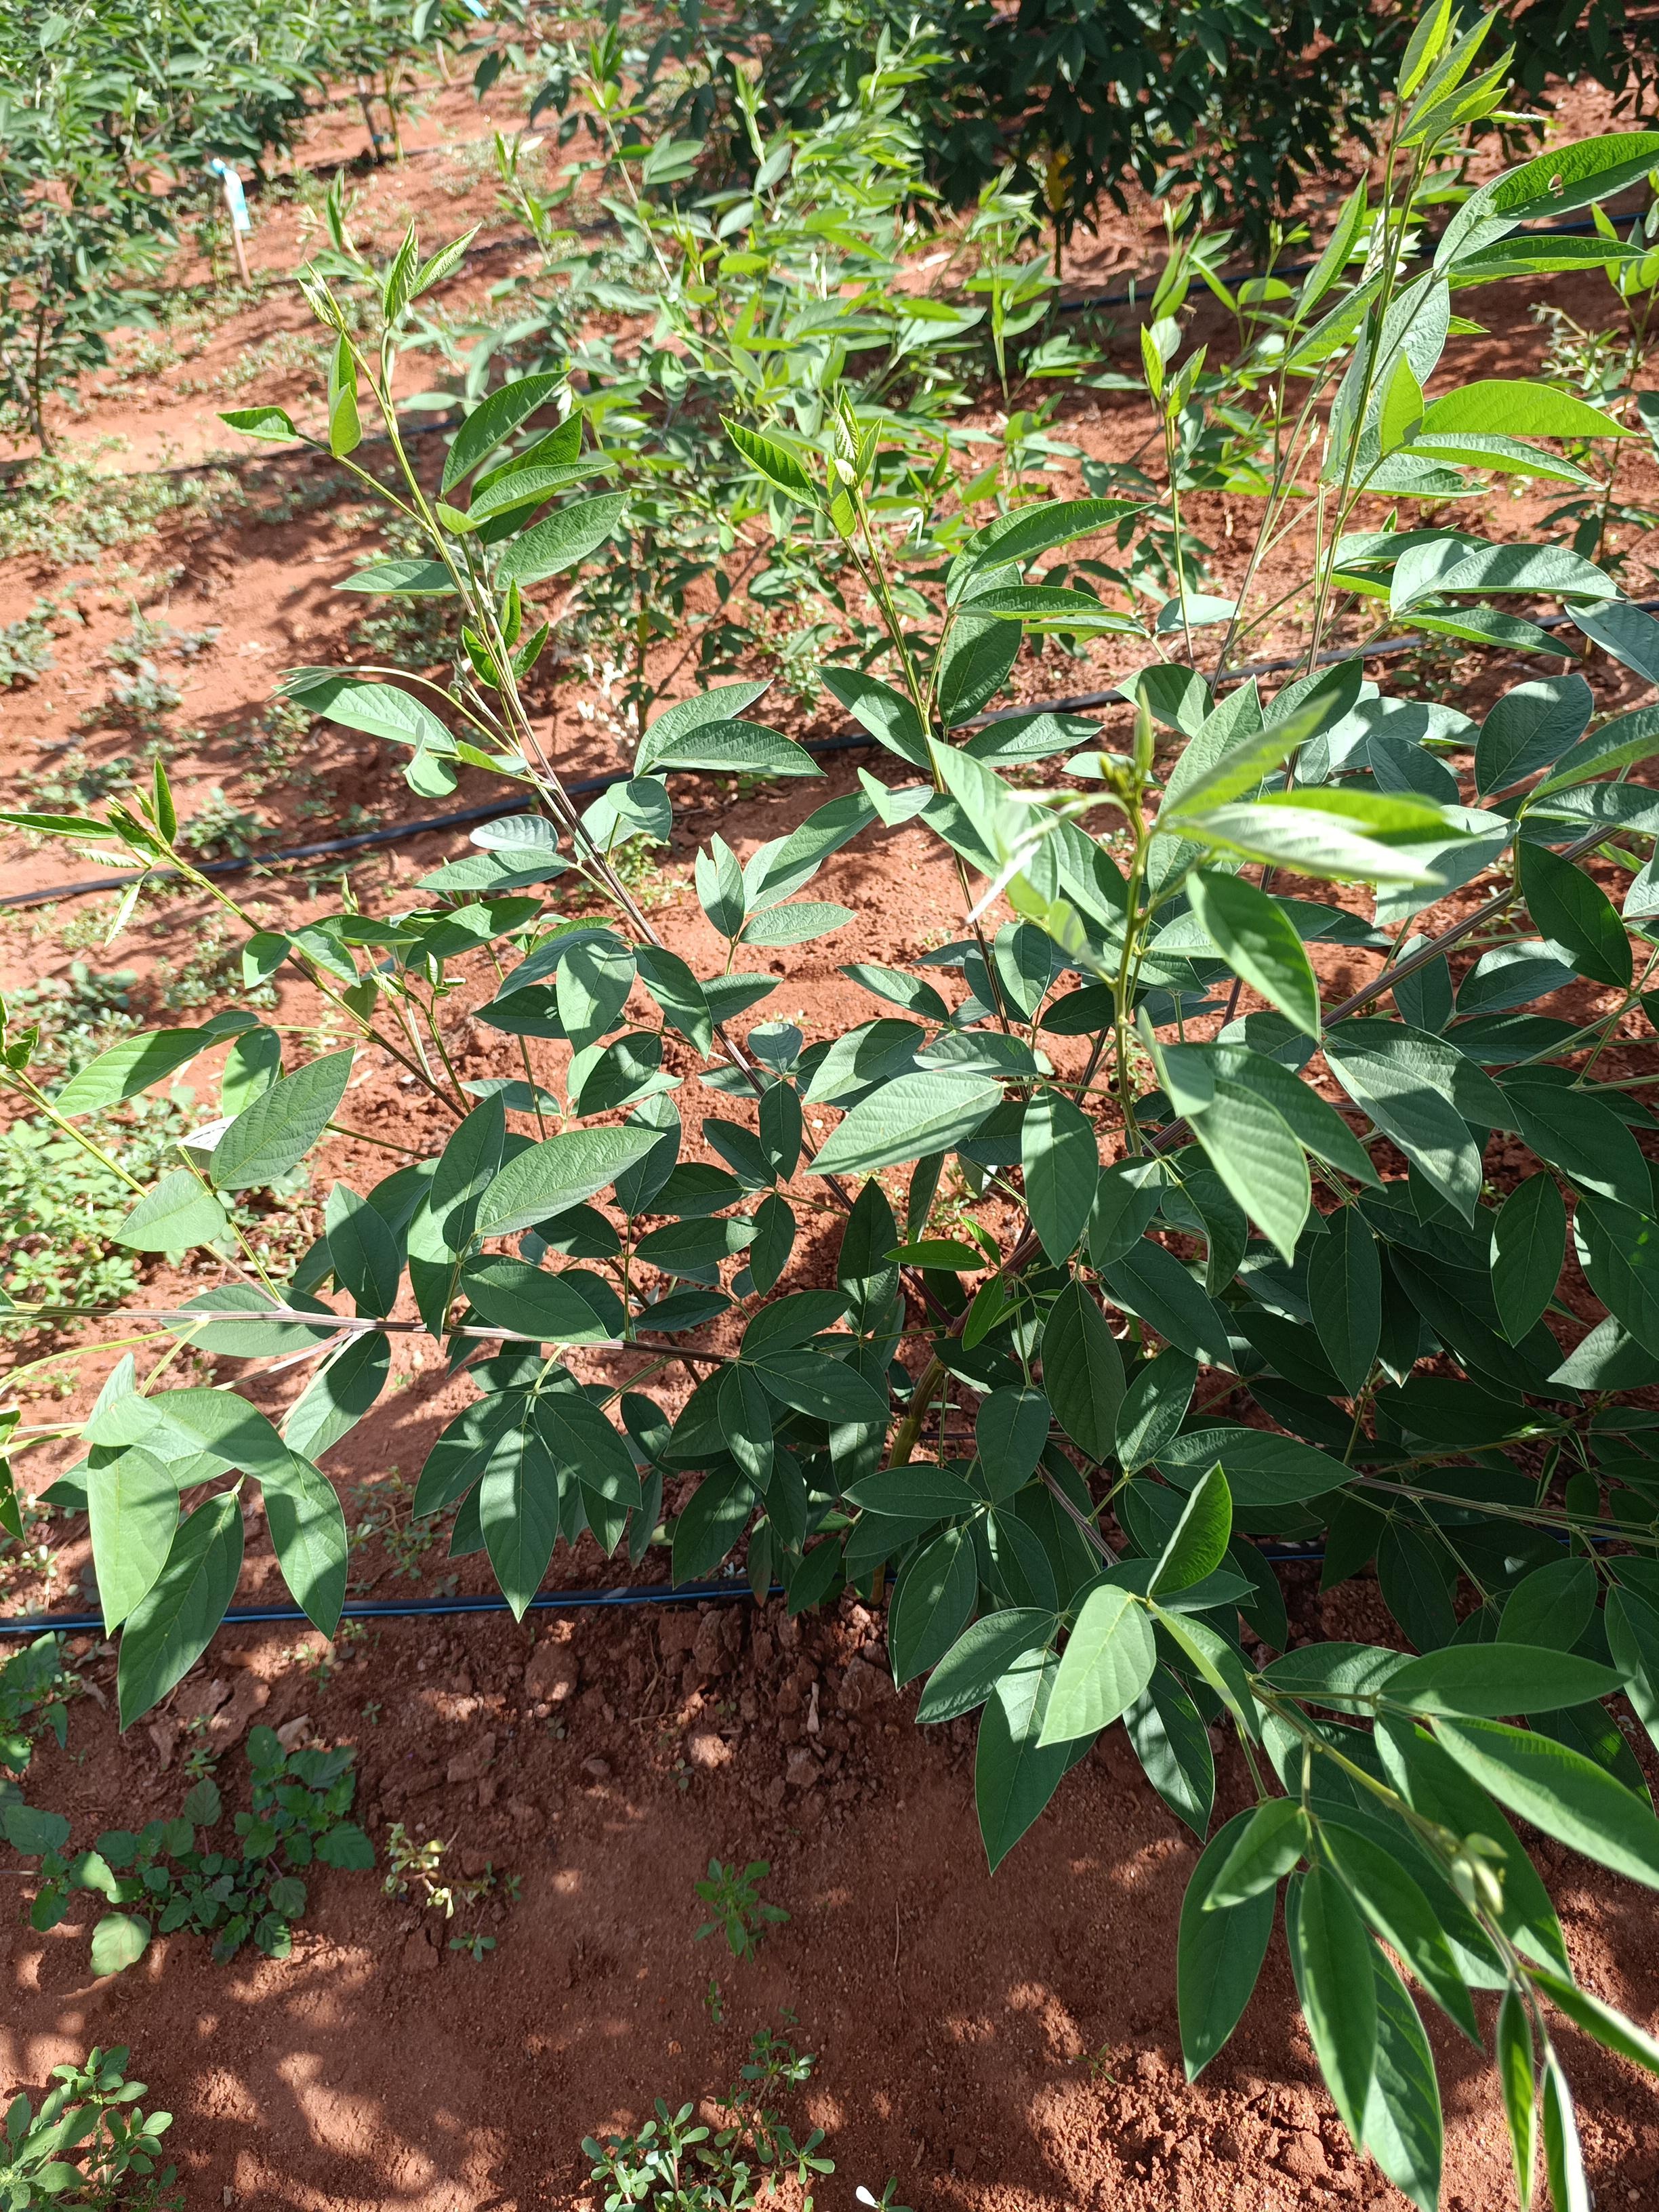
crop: pigeonpea
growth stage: vegetative
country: Kenya
